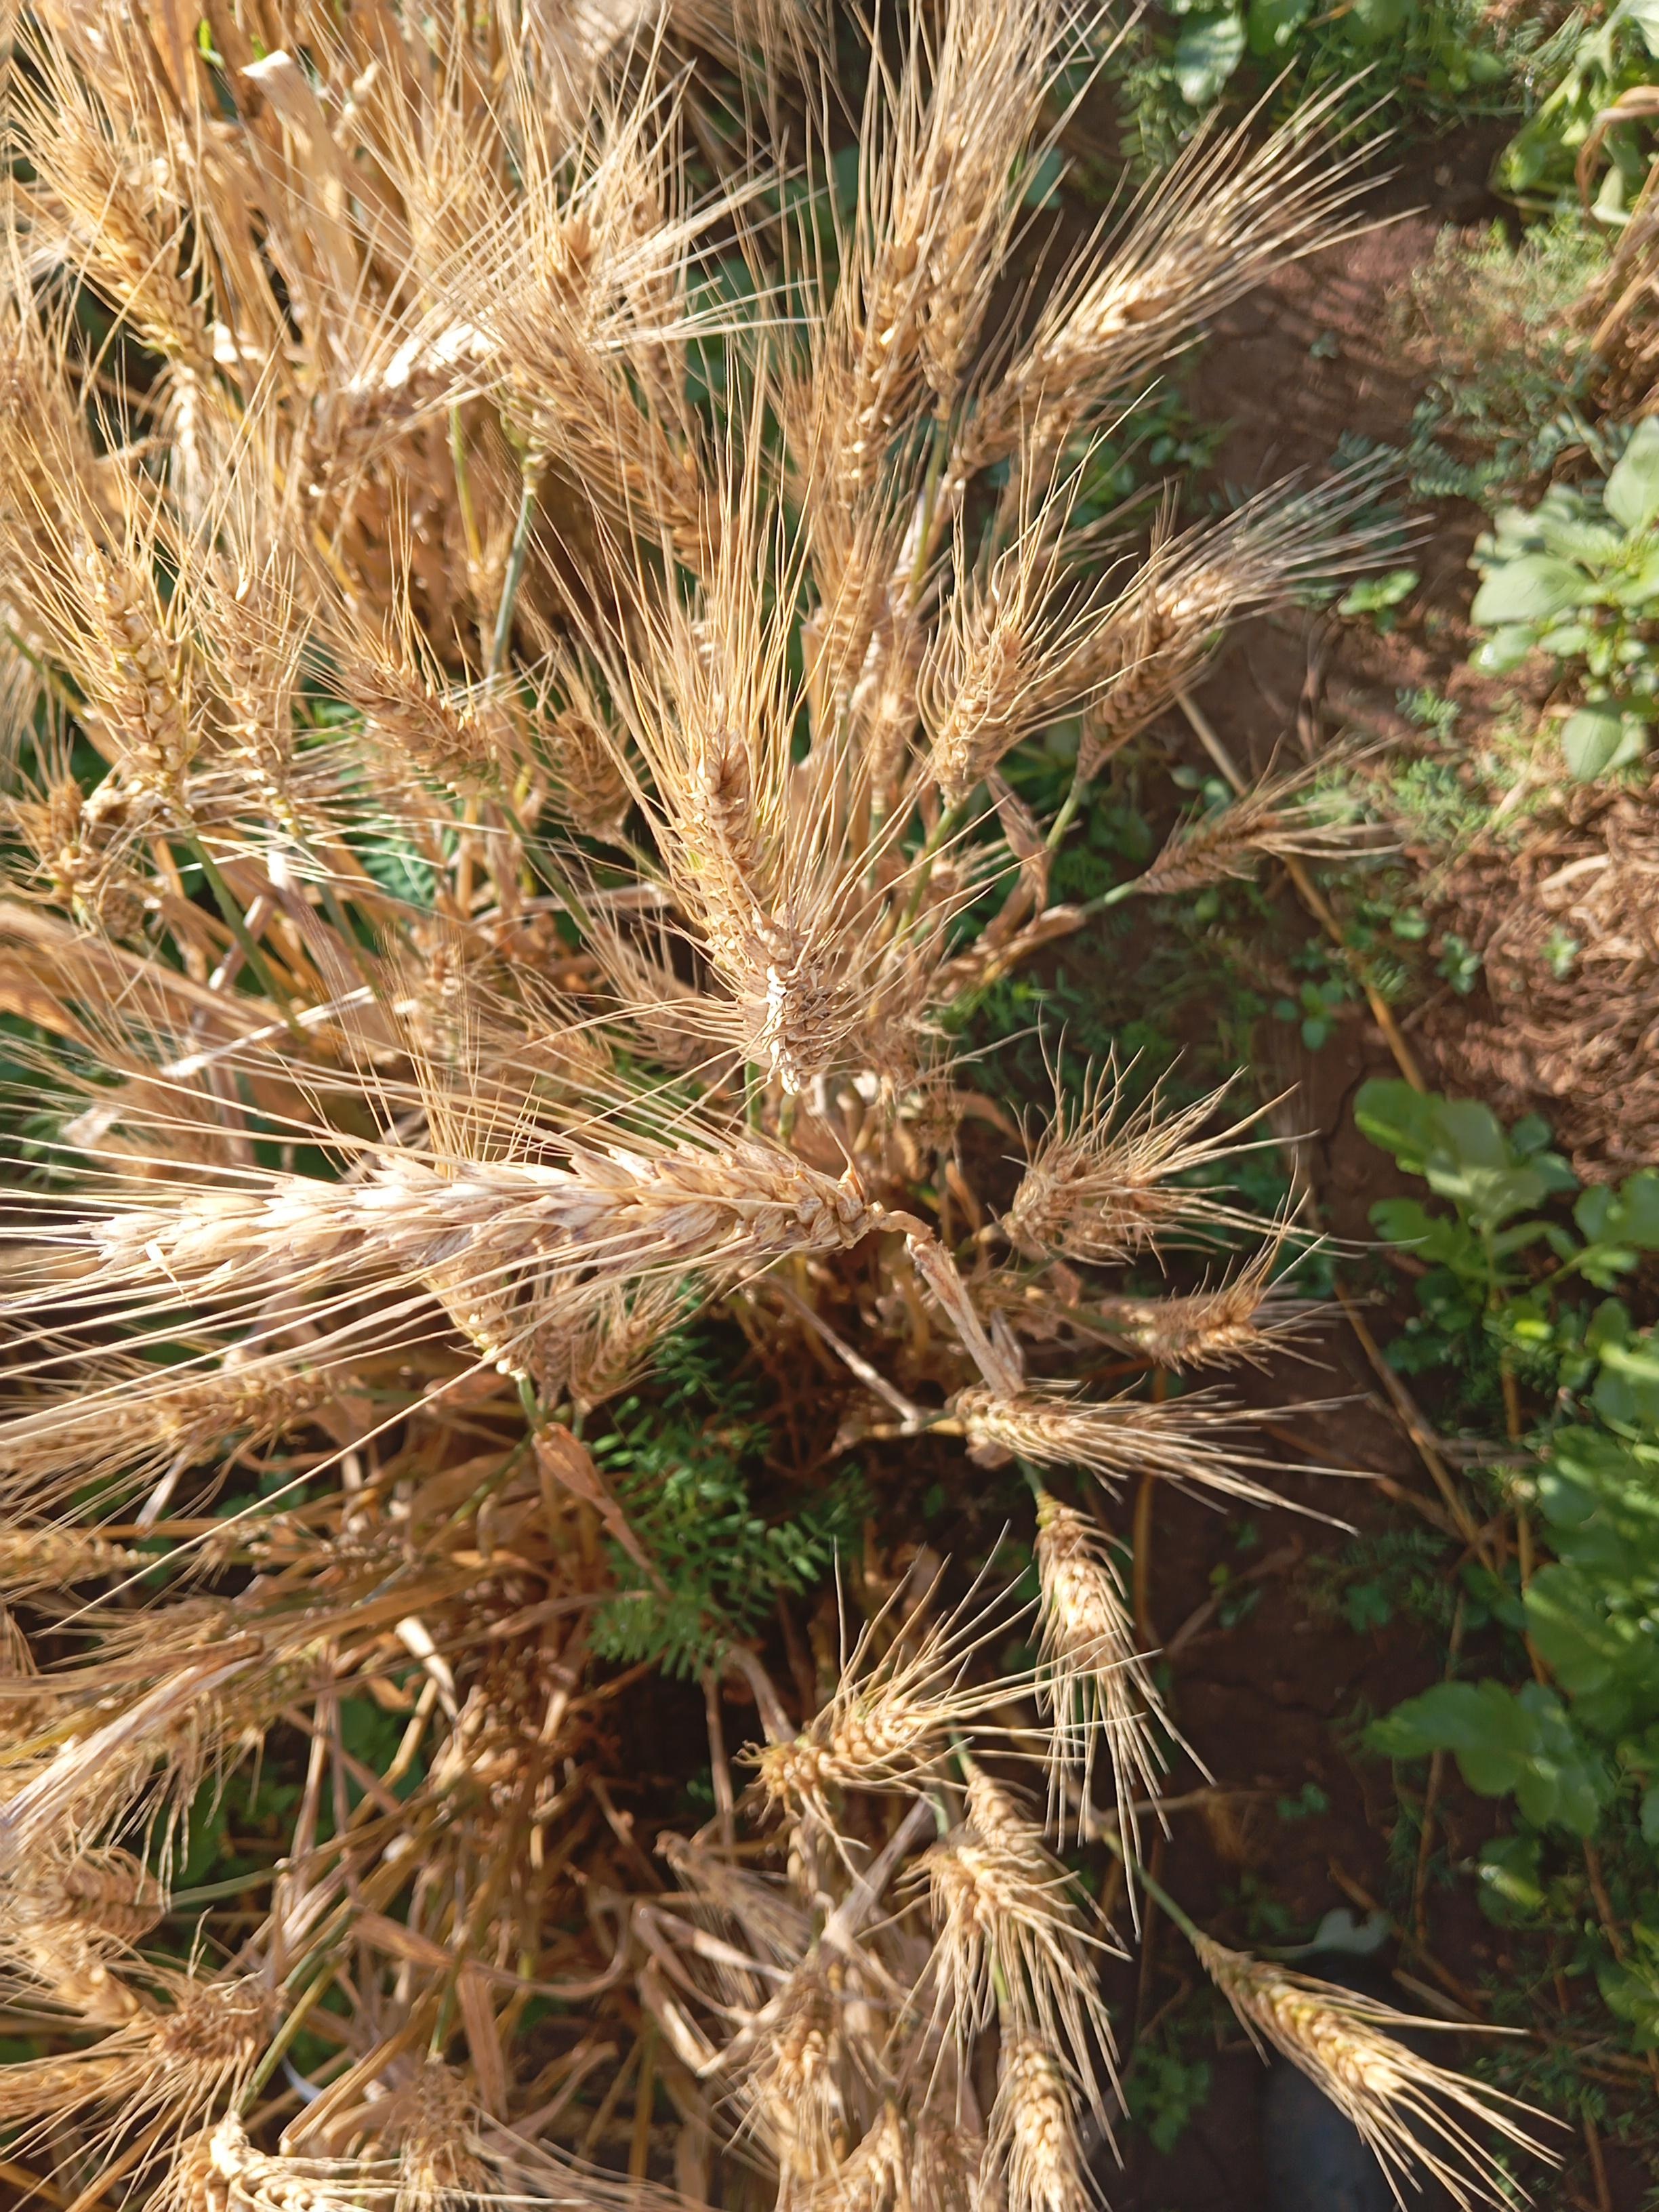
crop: wheat
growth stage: maturity
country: Kenya
